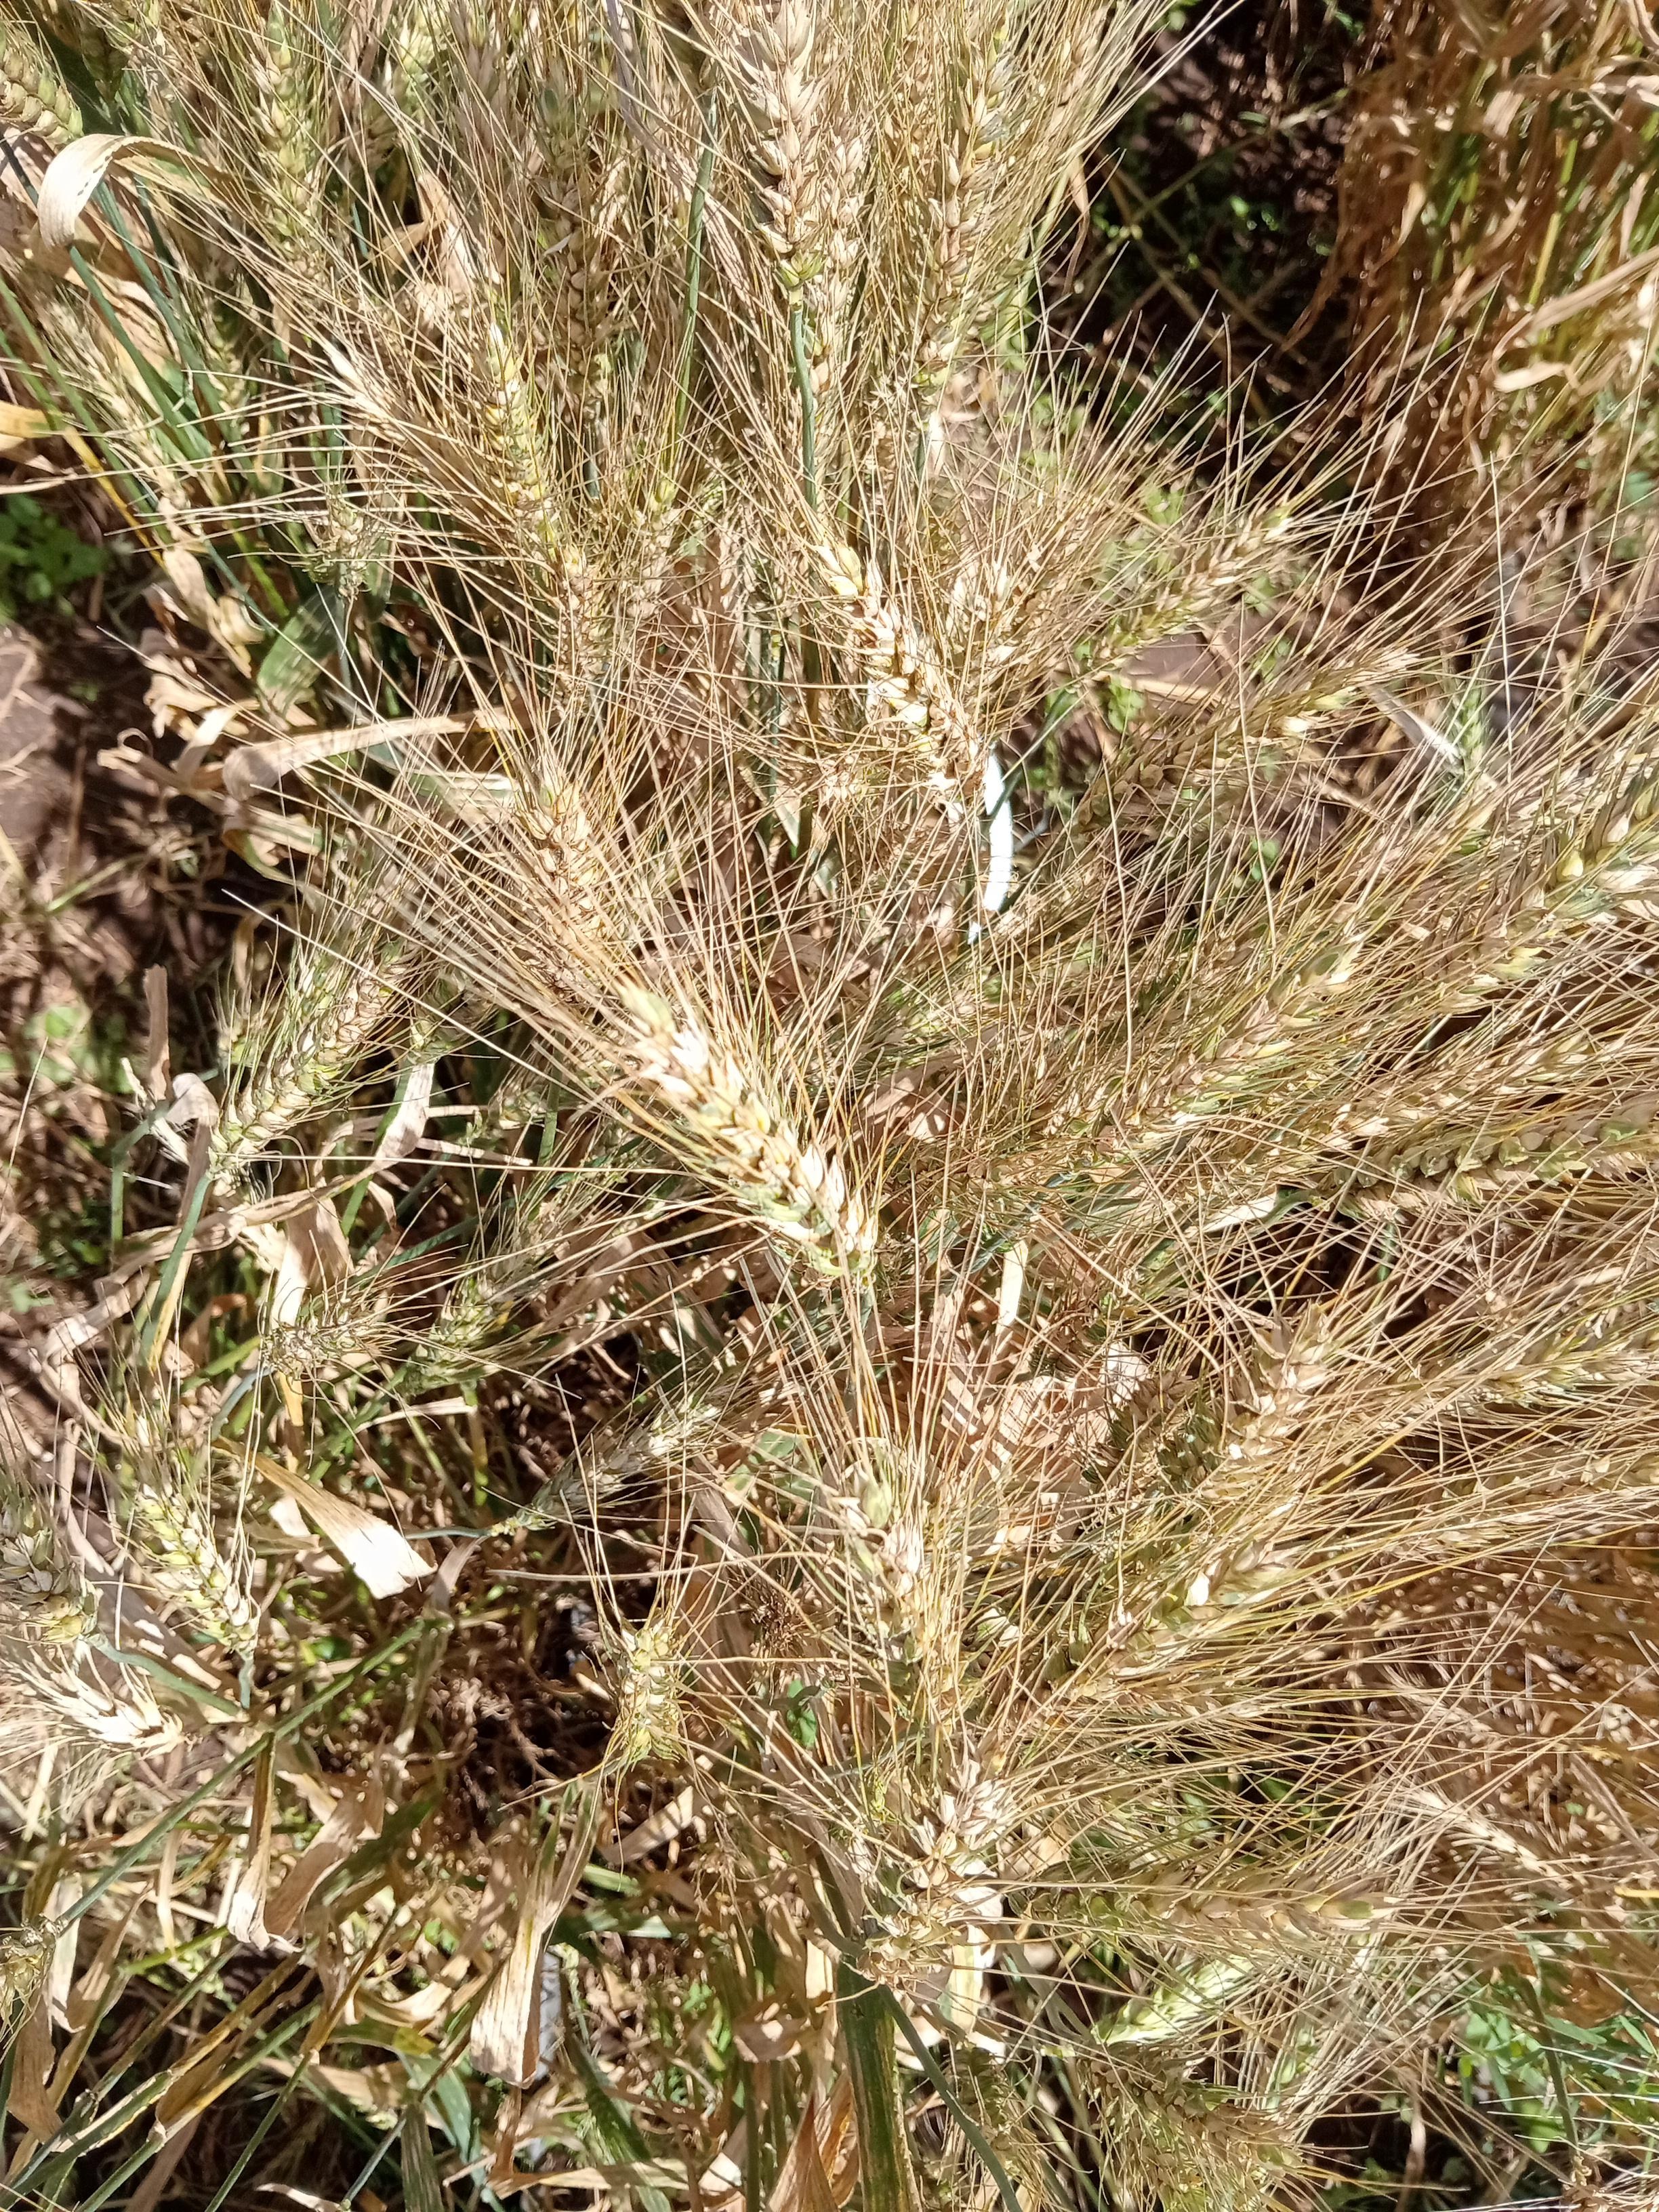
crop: wheat
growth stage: maturity
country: Kenya
